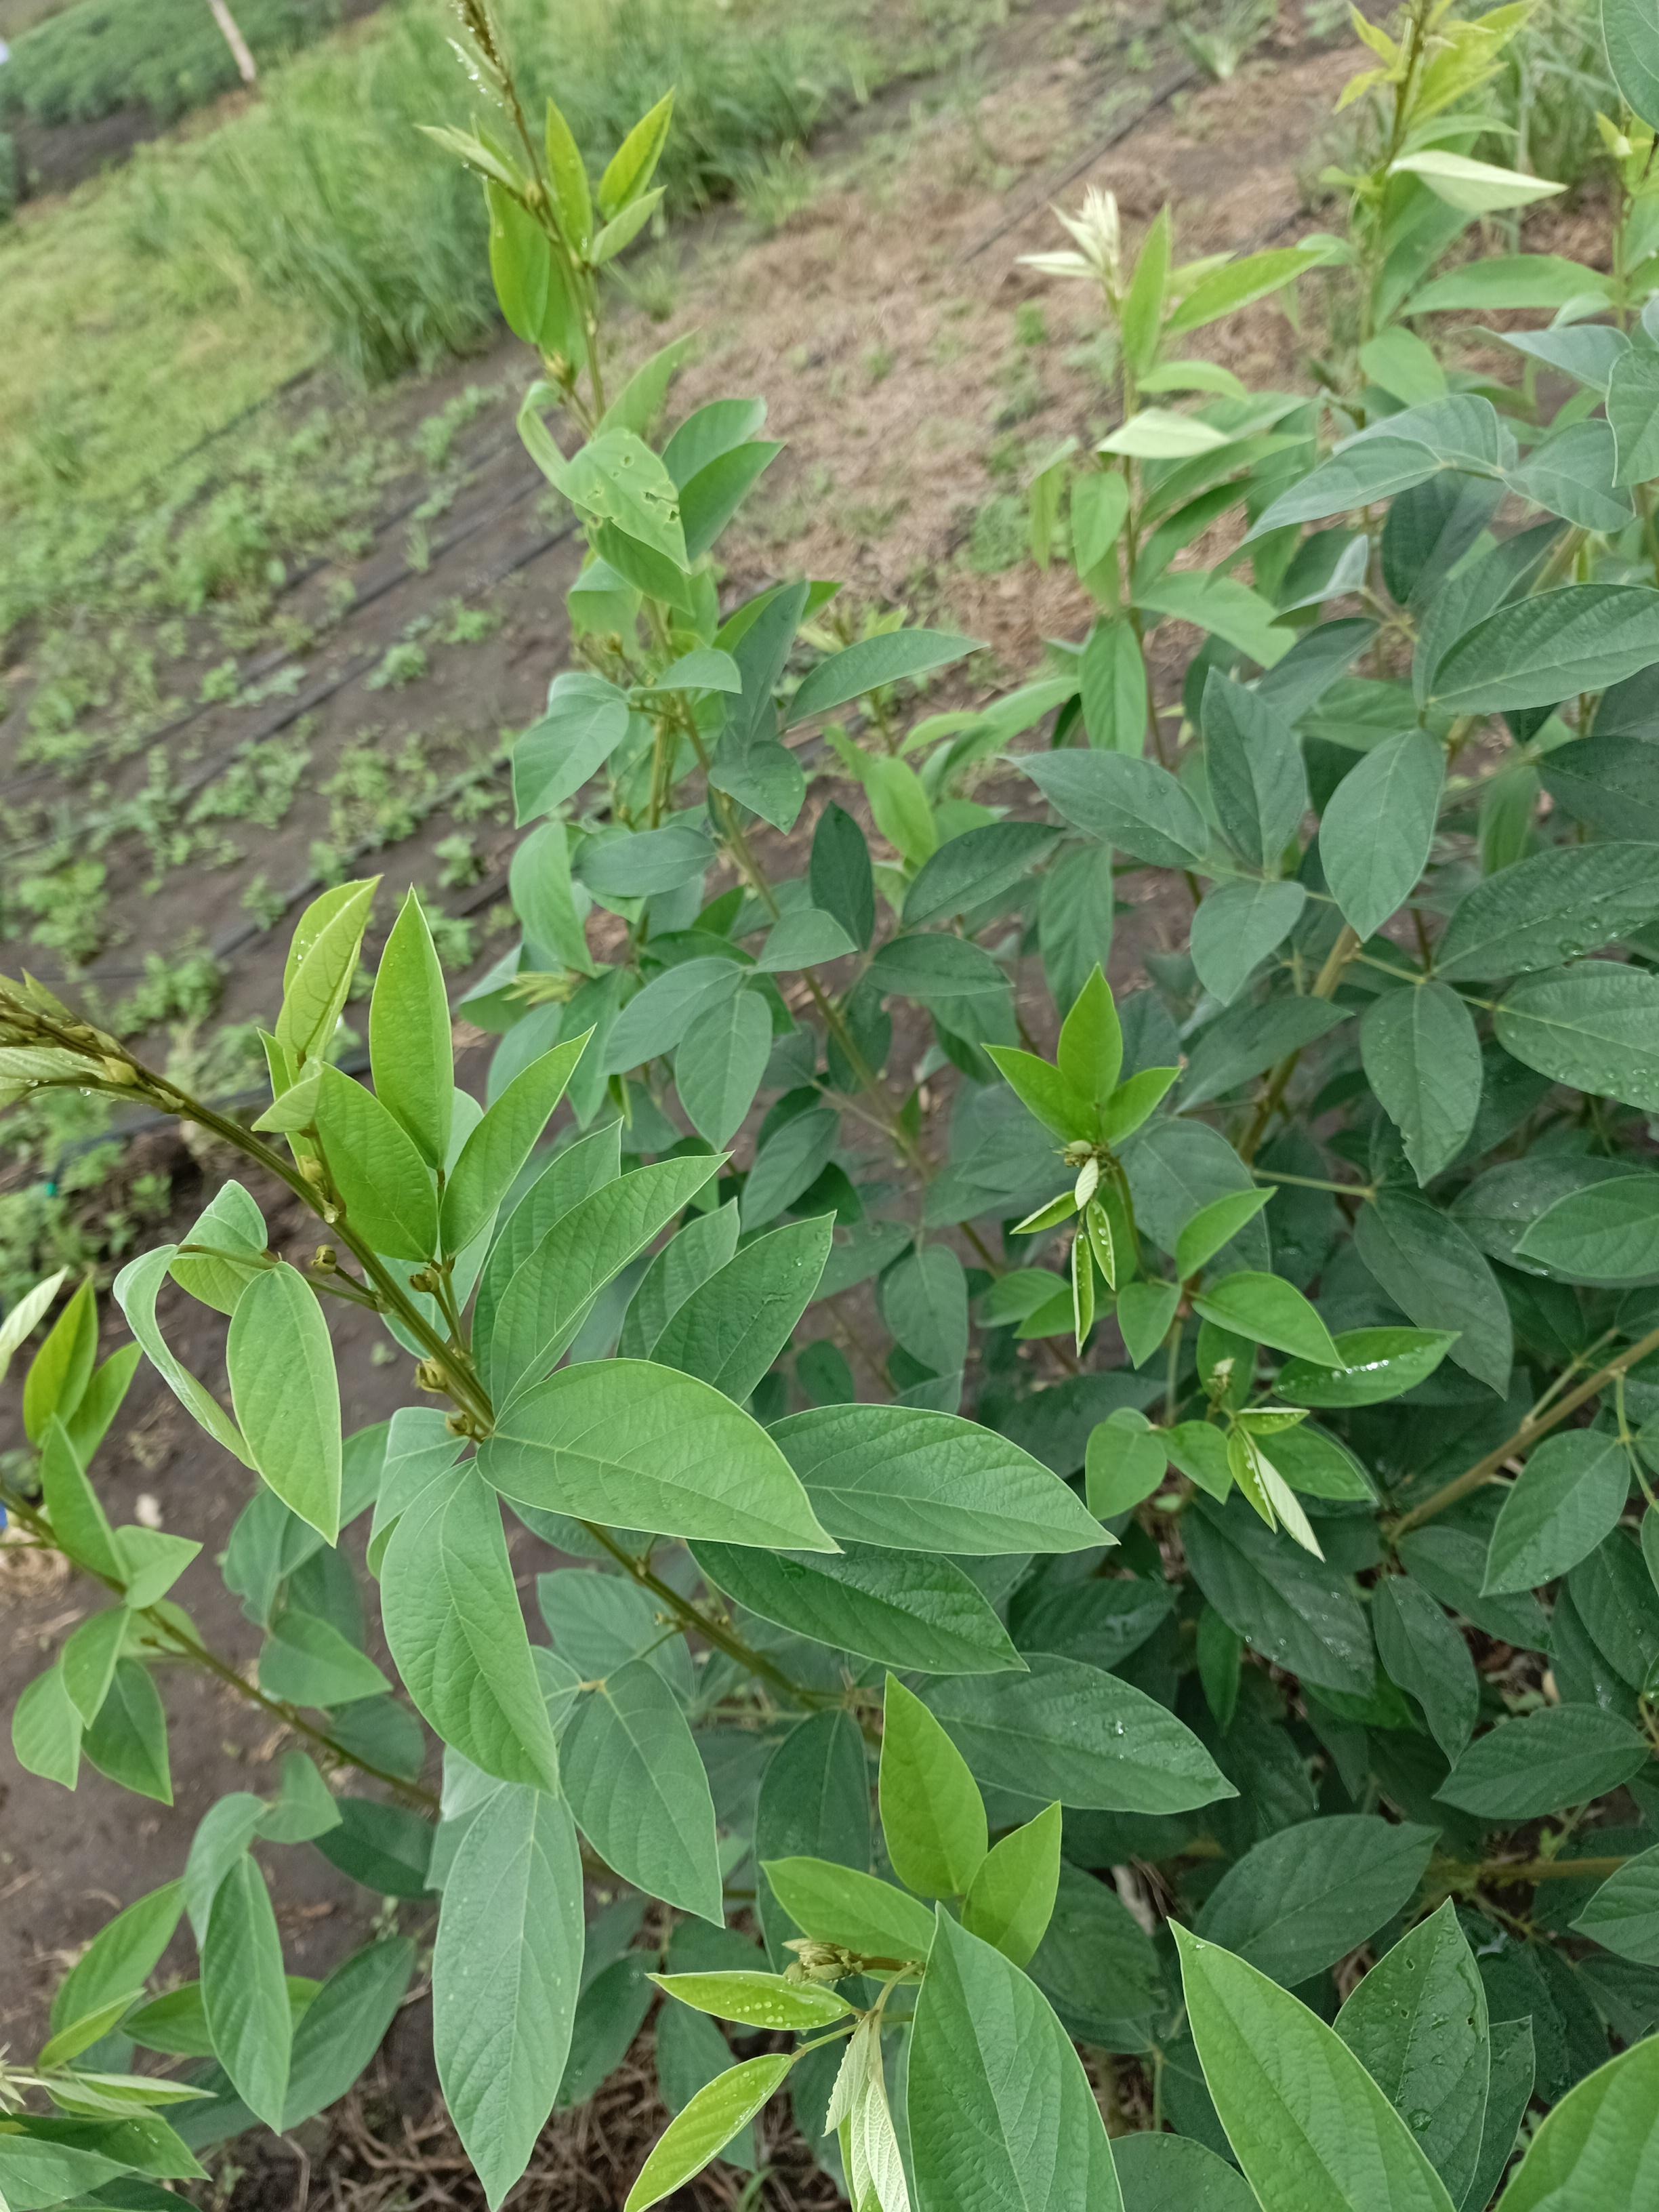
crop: pigeonpea
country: Tanzania
